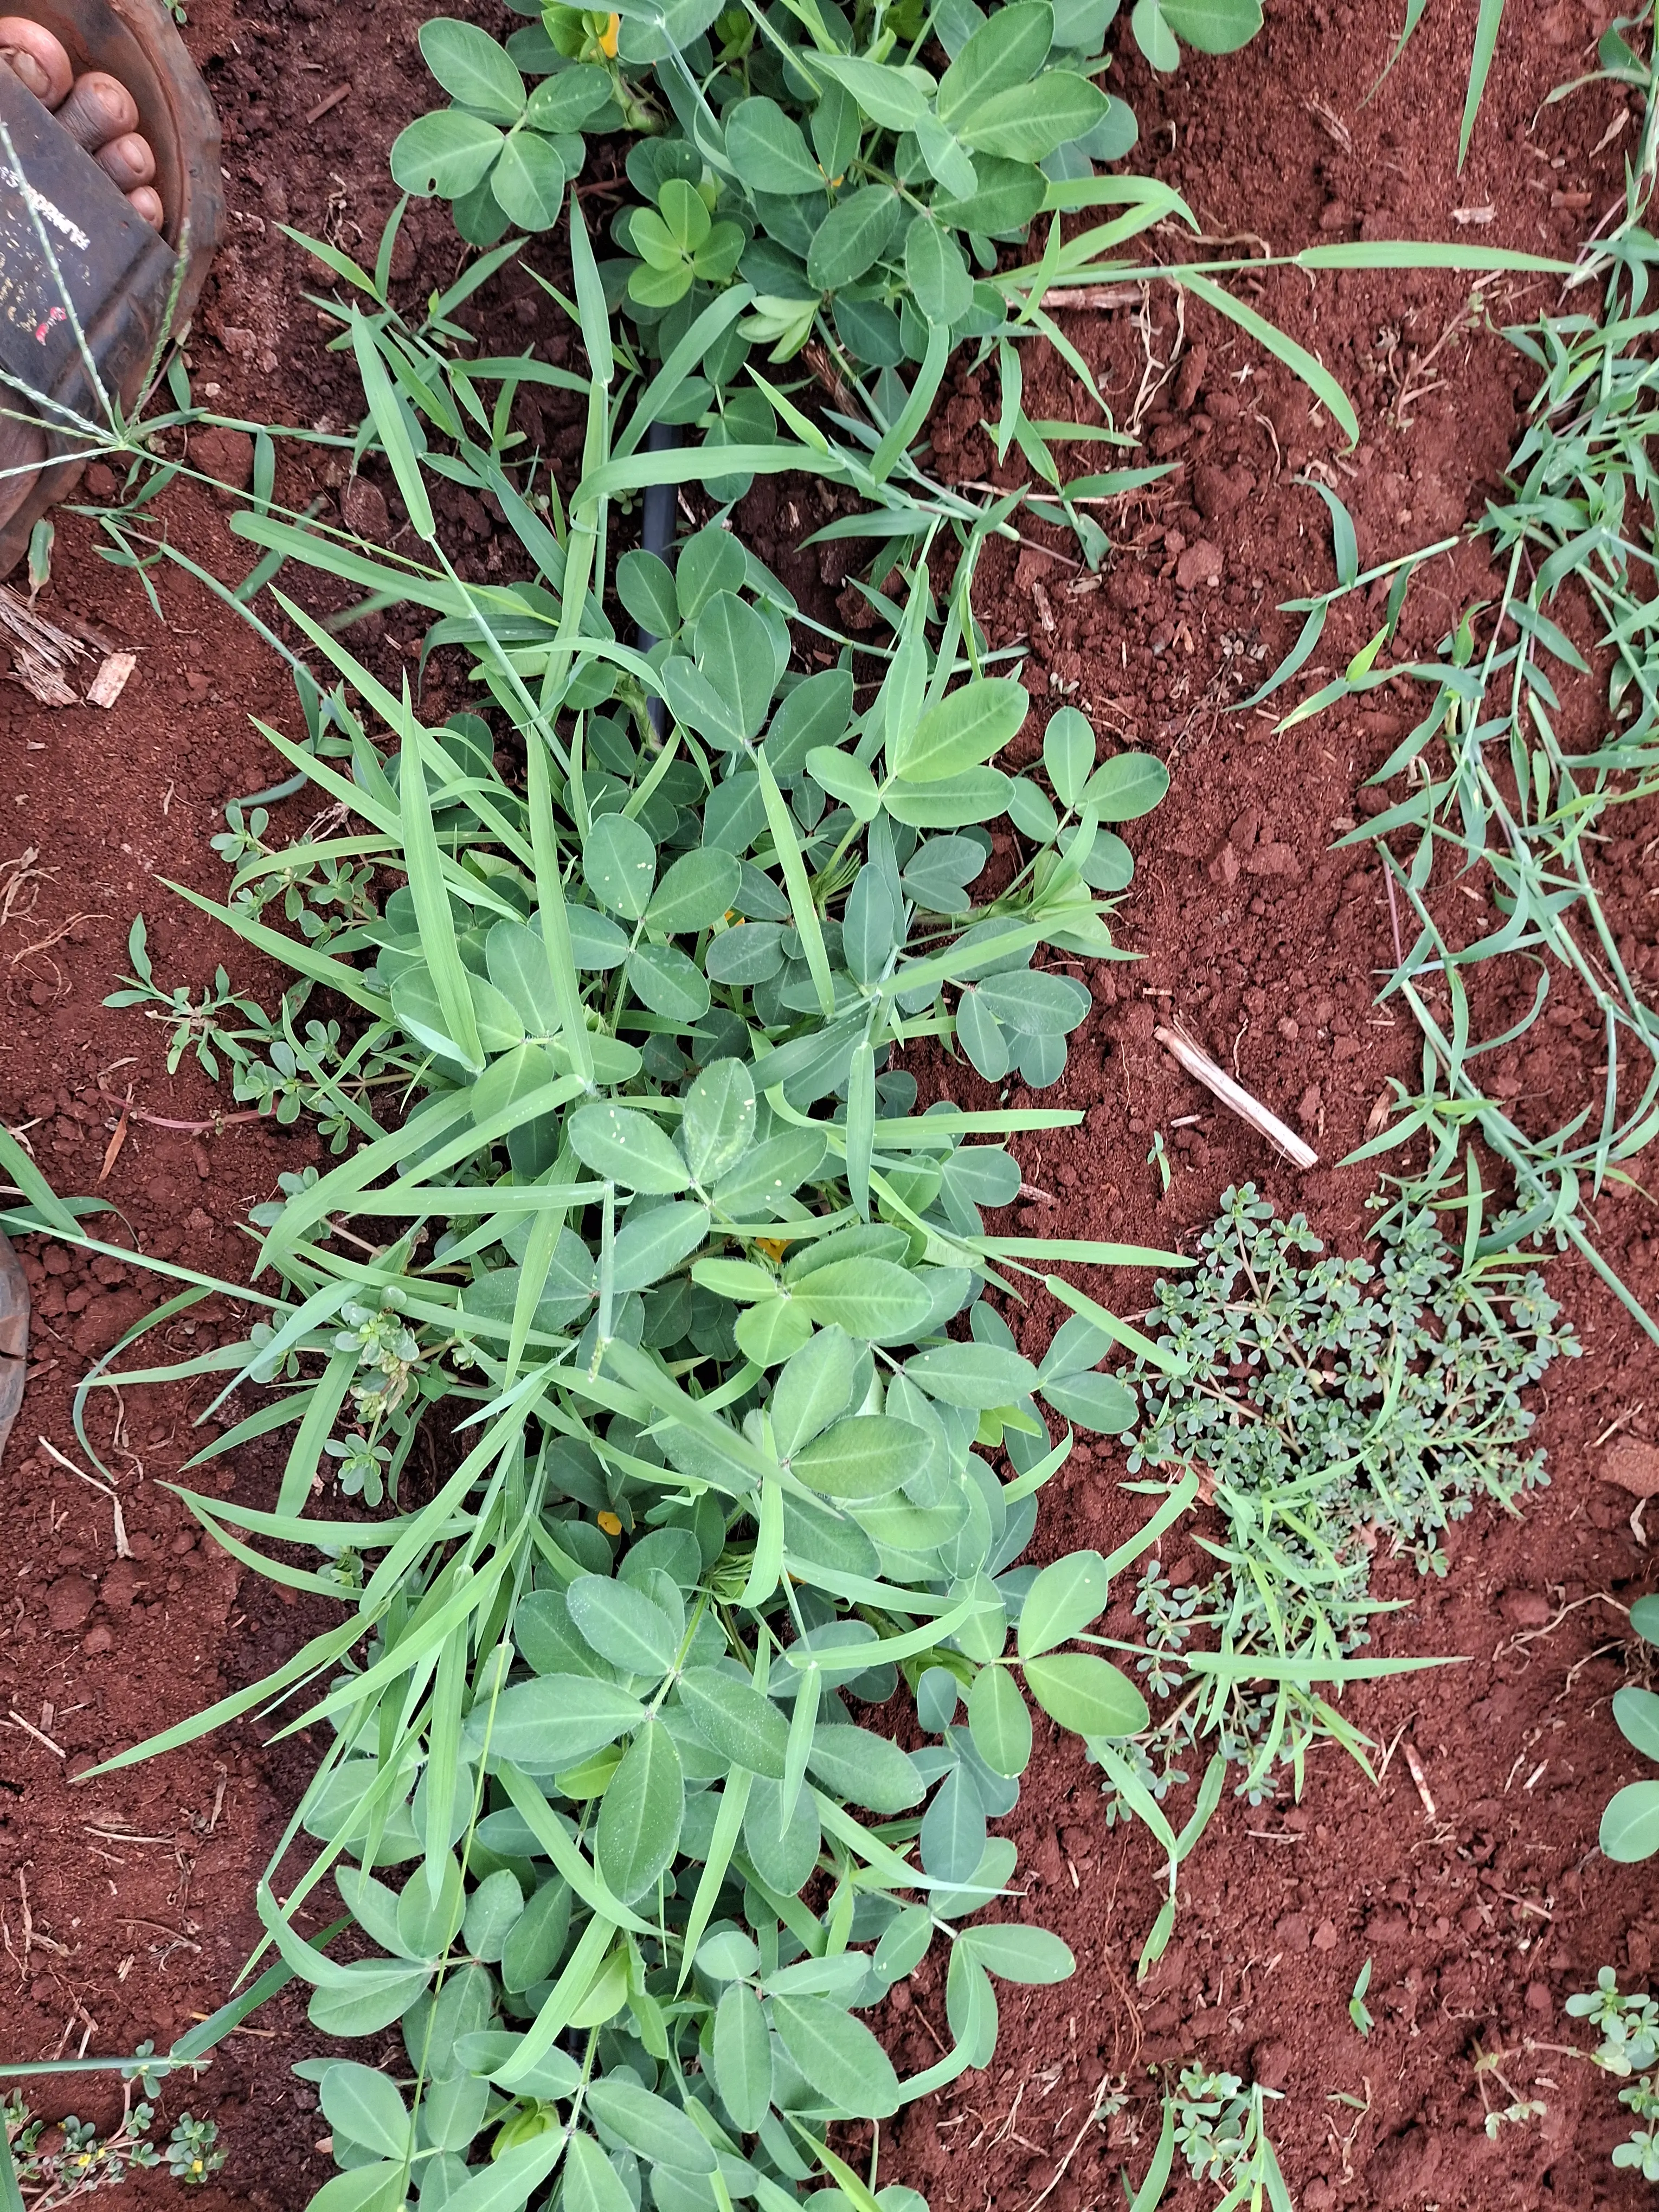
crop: groundnut
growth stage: flowering
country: Kenya
